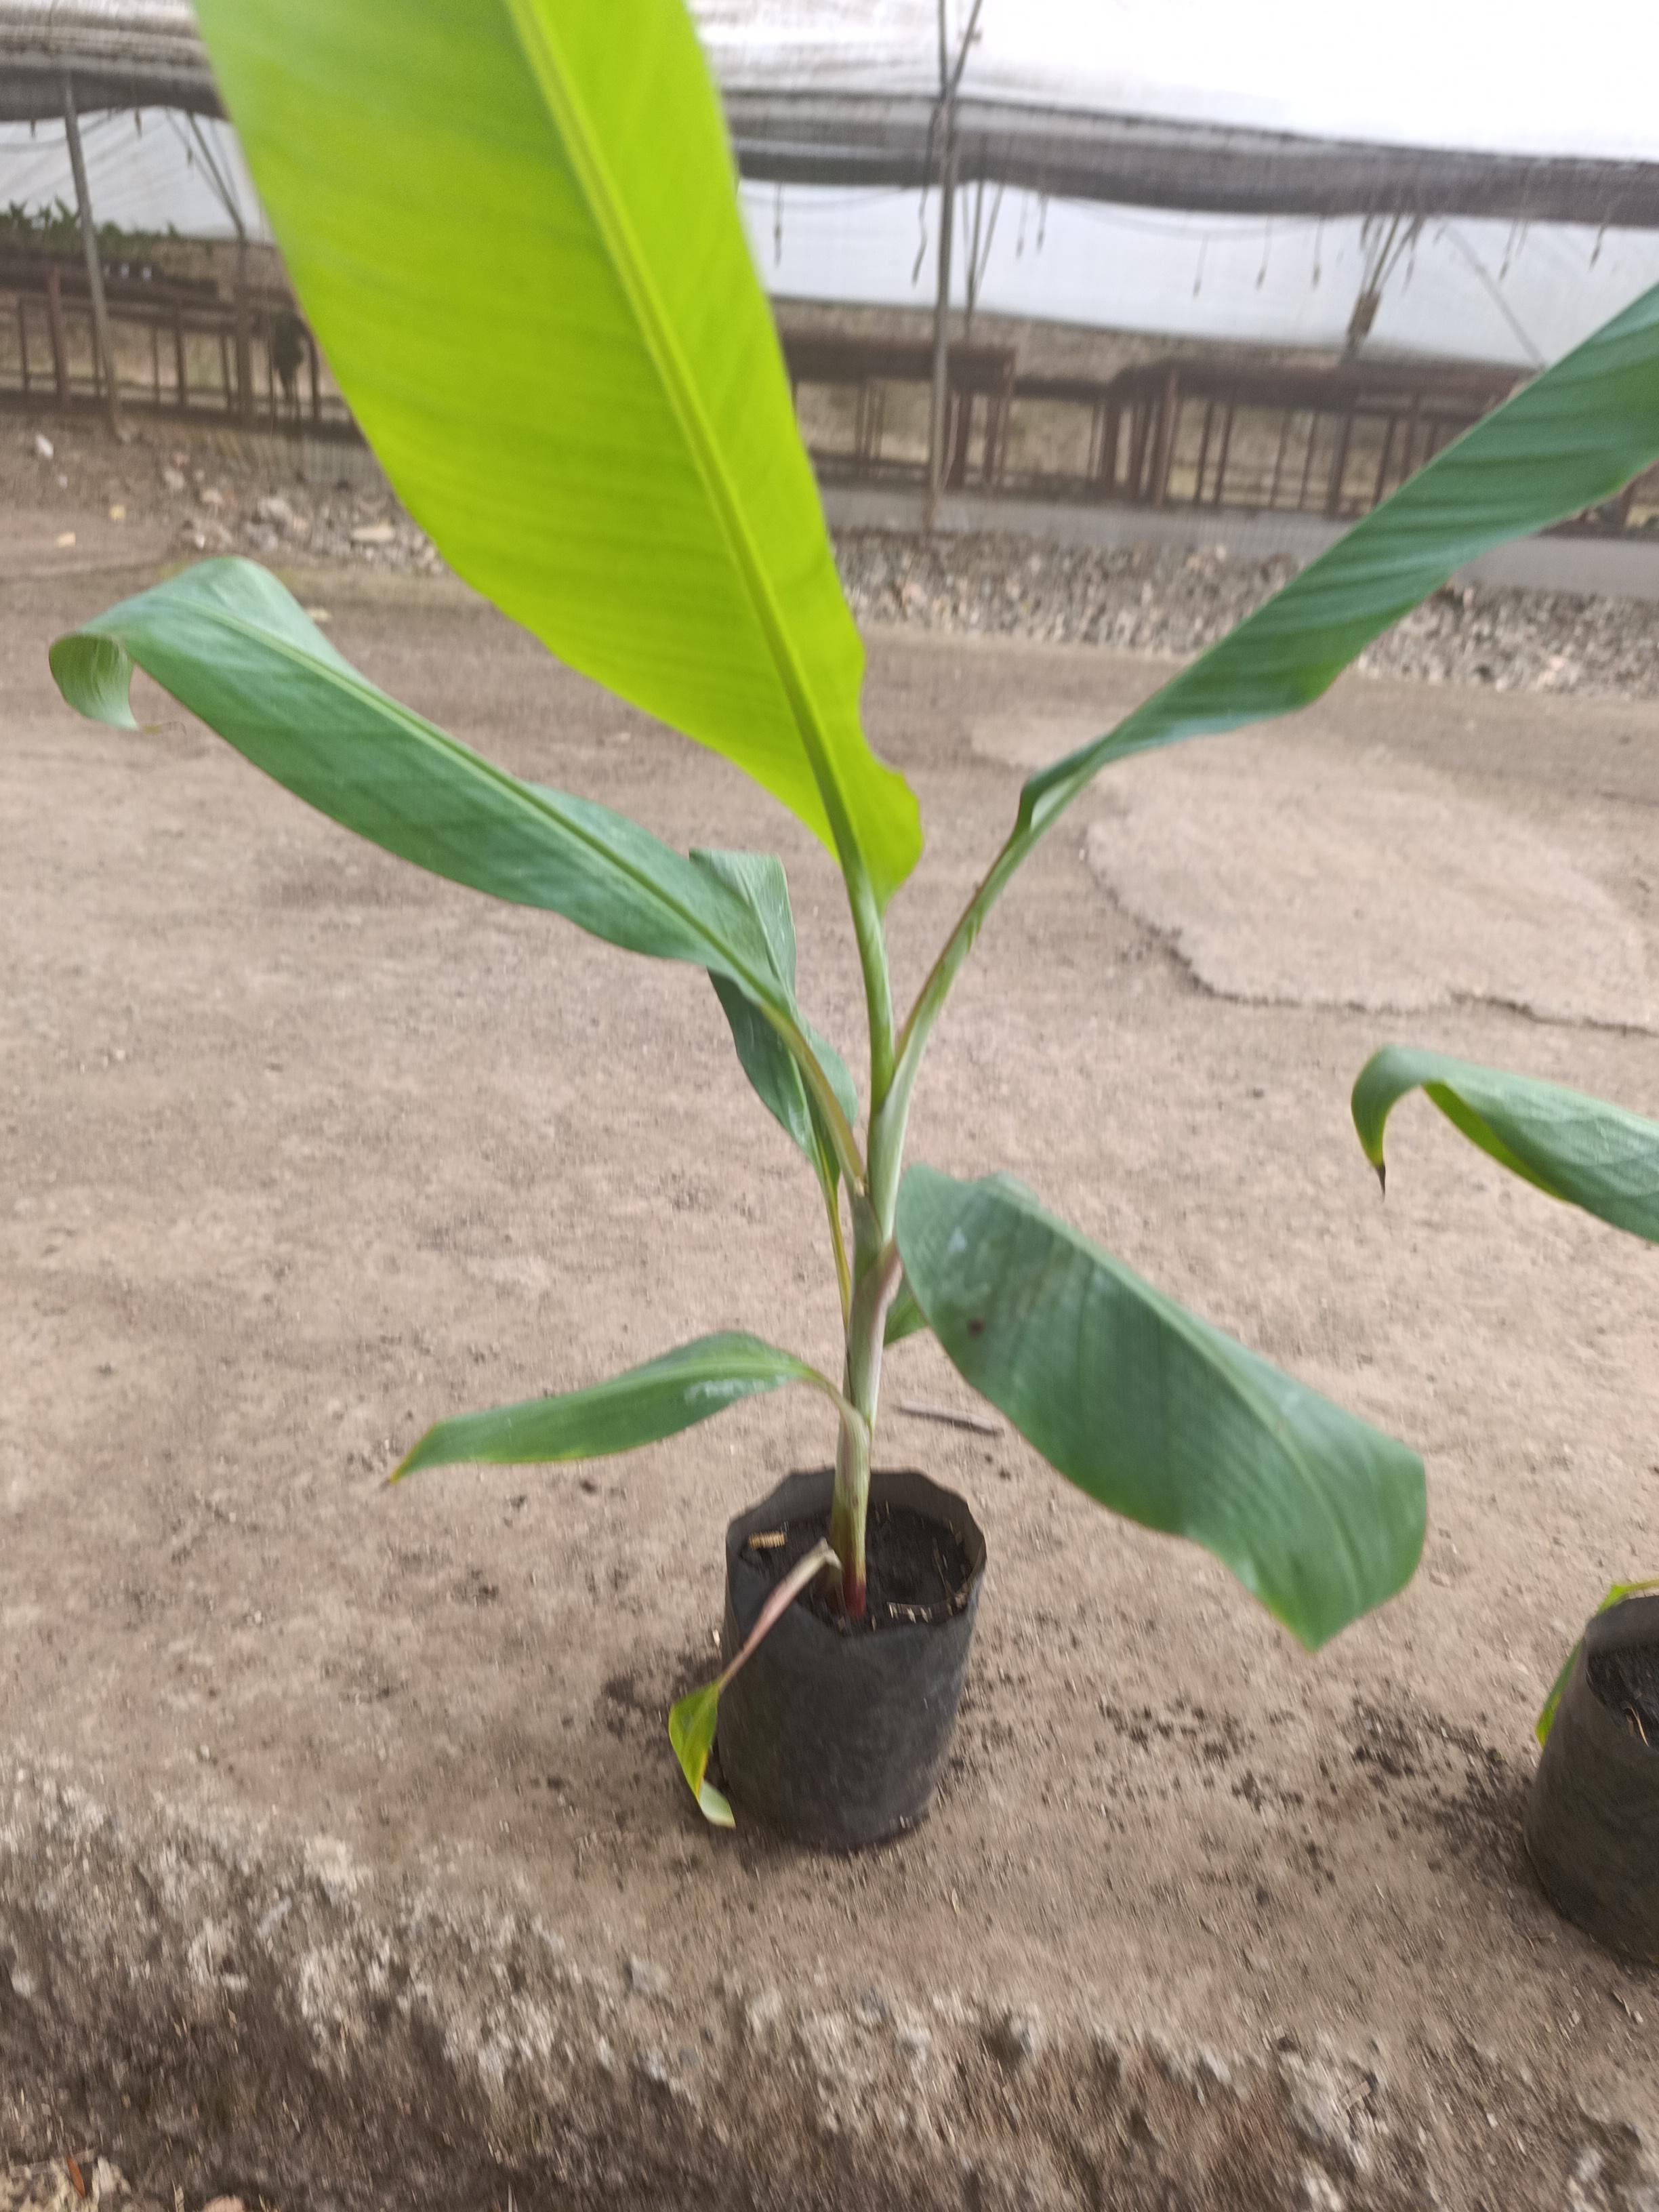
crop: banana
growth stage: vegetative
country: Tanzania
